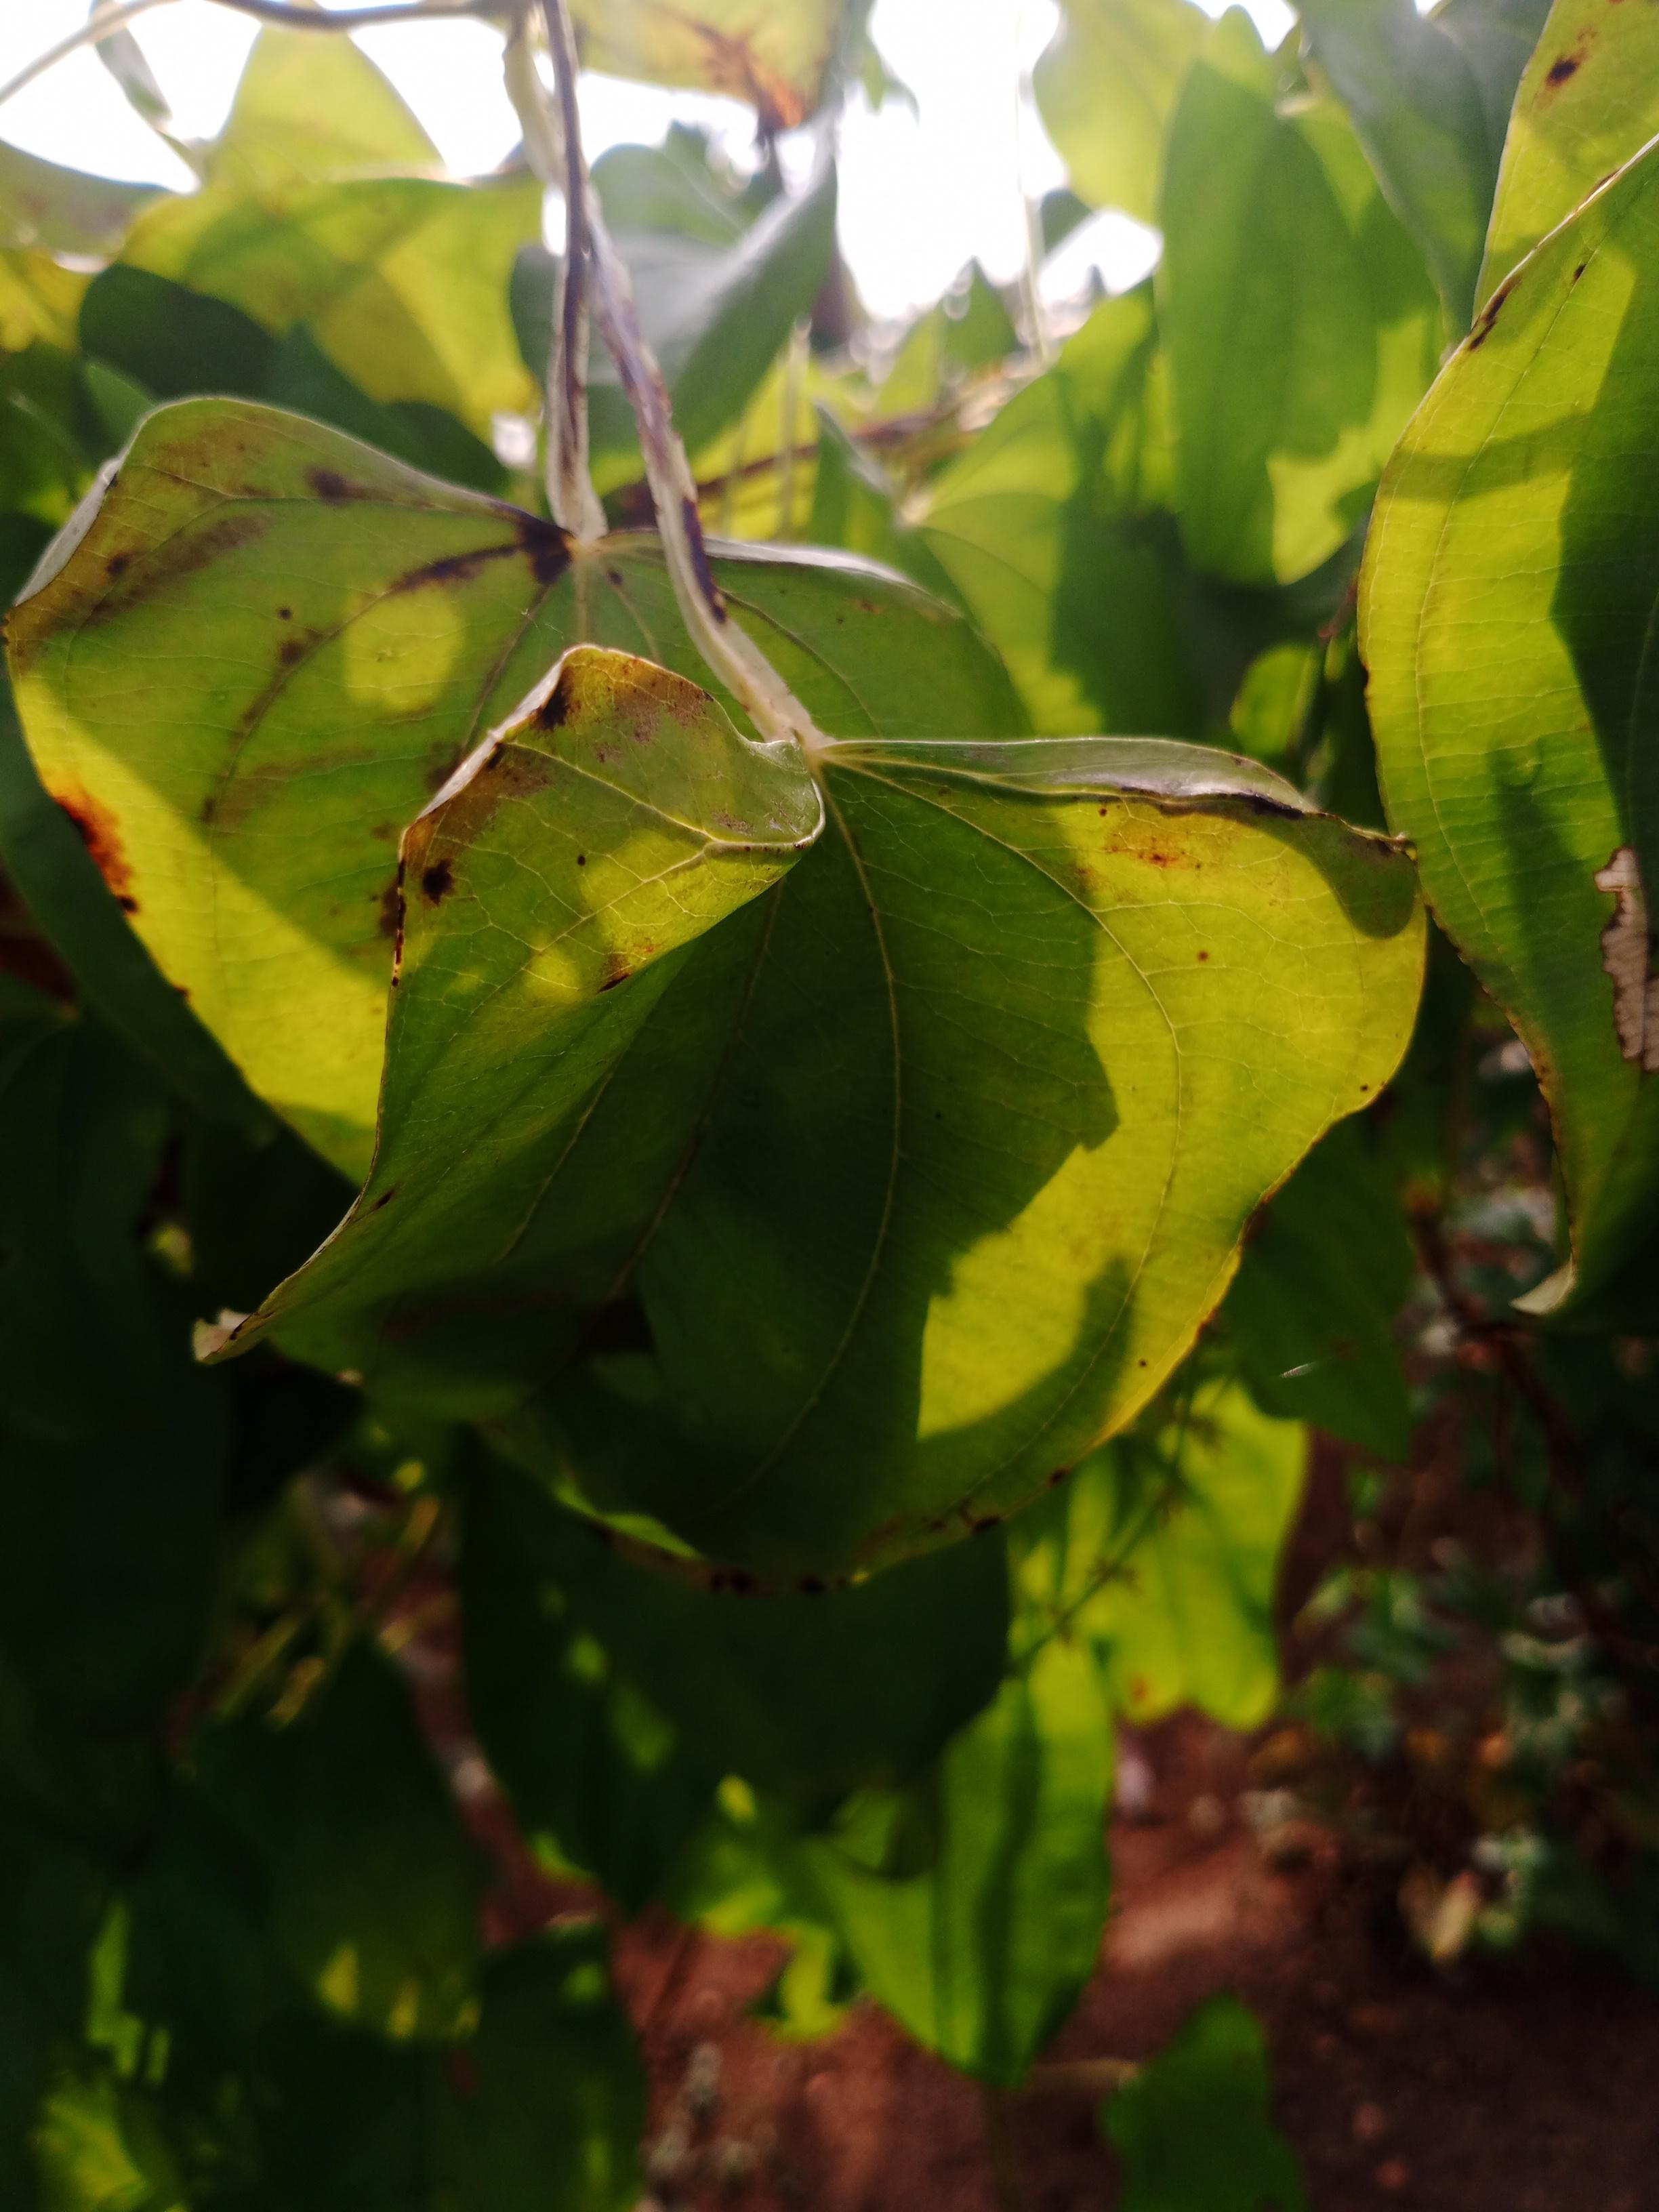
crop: yam
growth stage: vegetative
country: Nigeria
